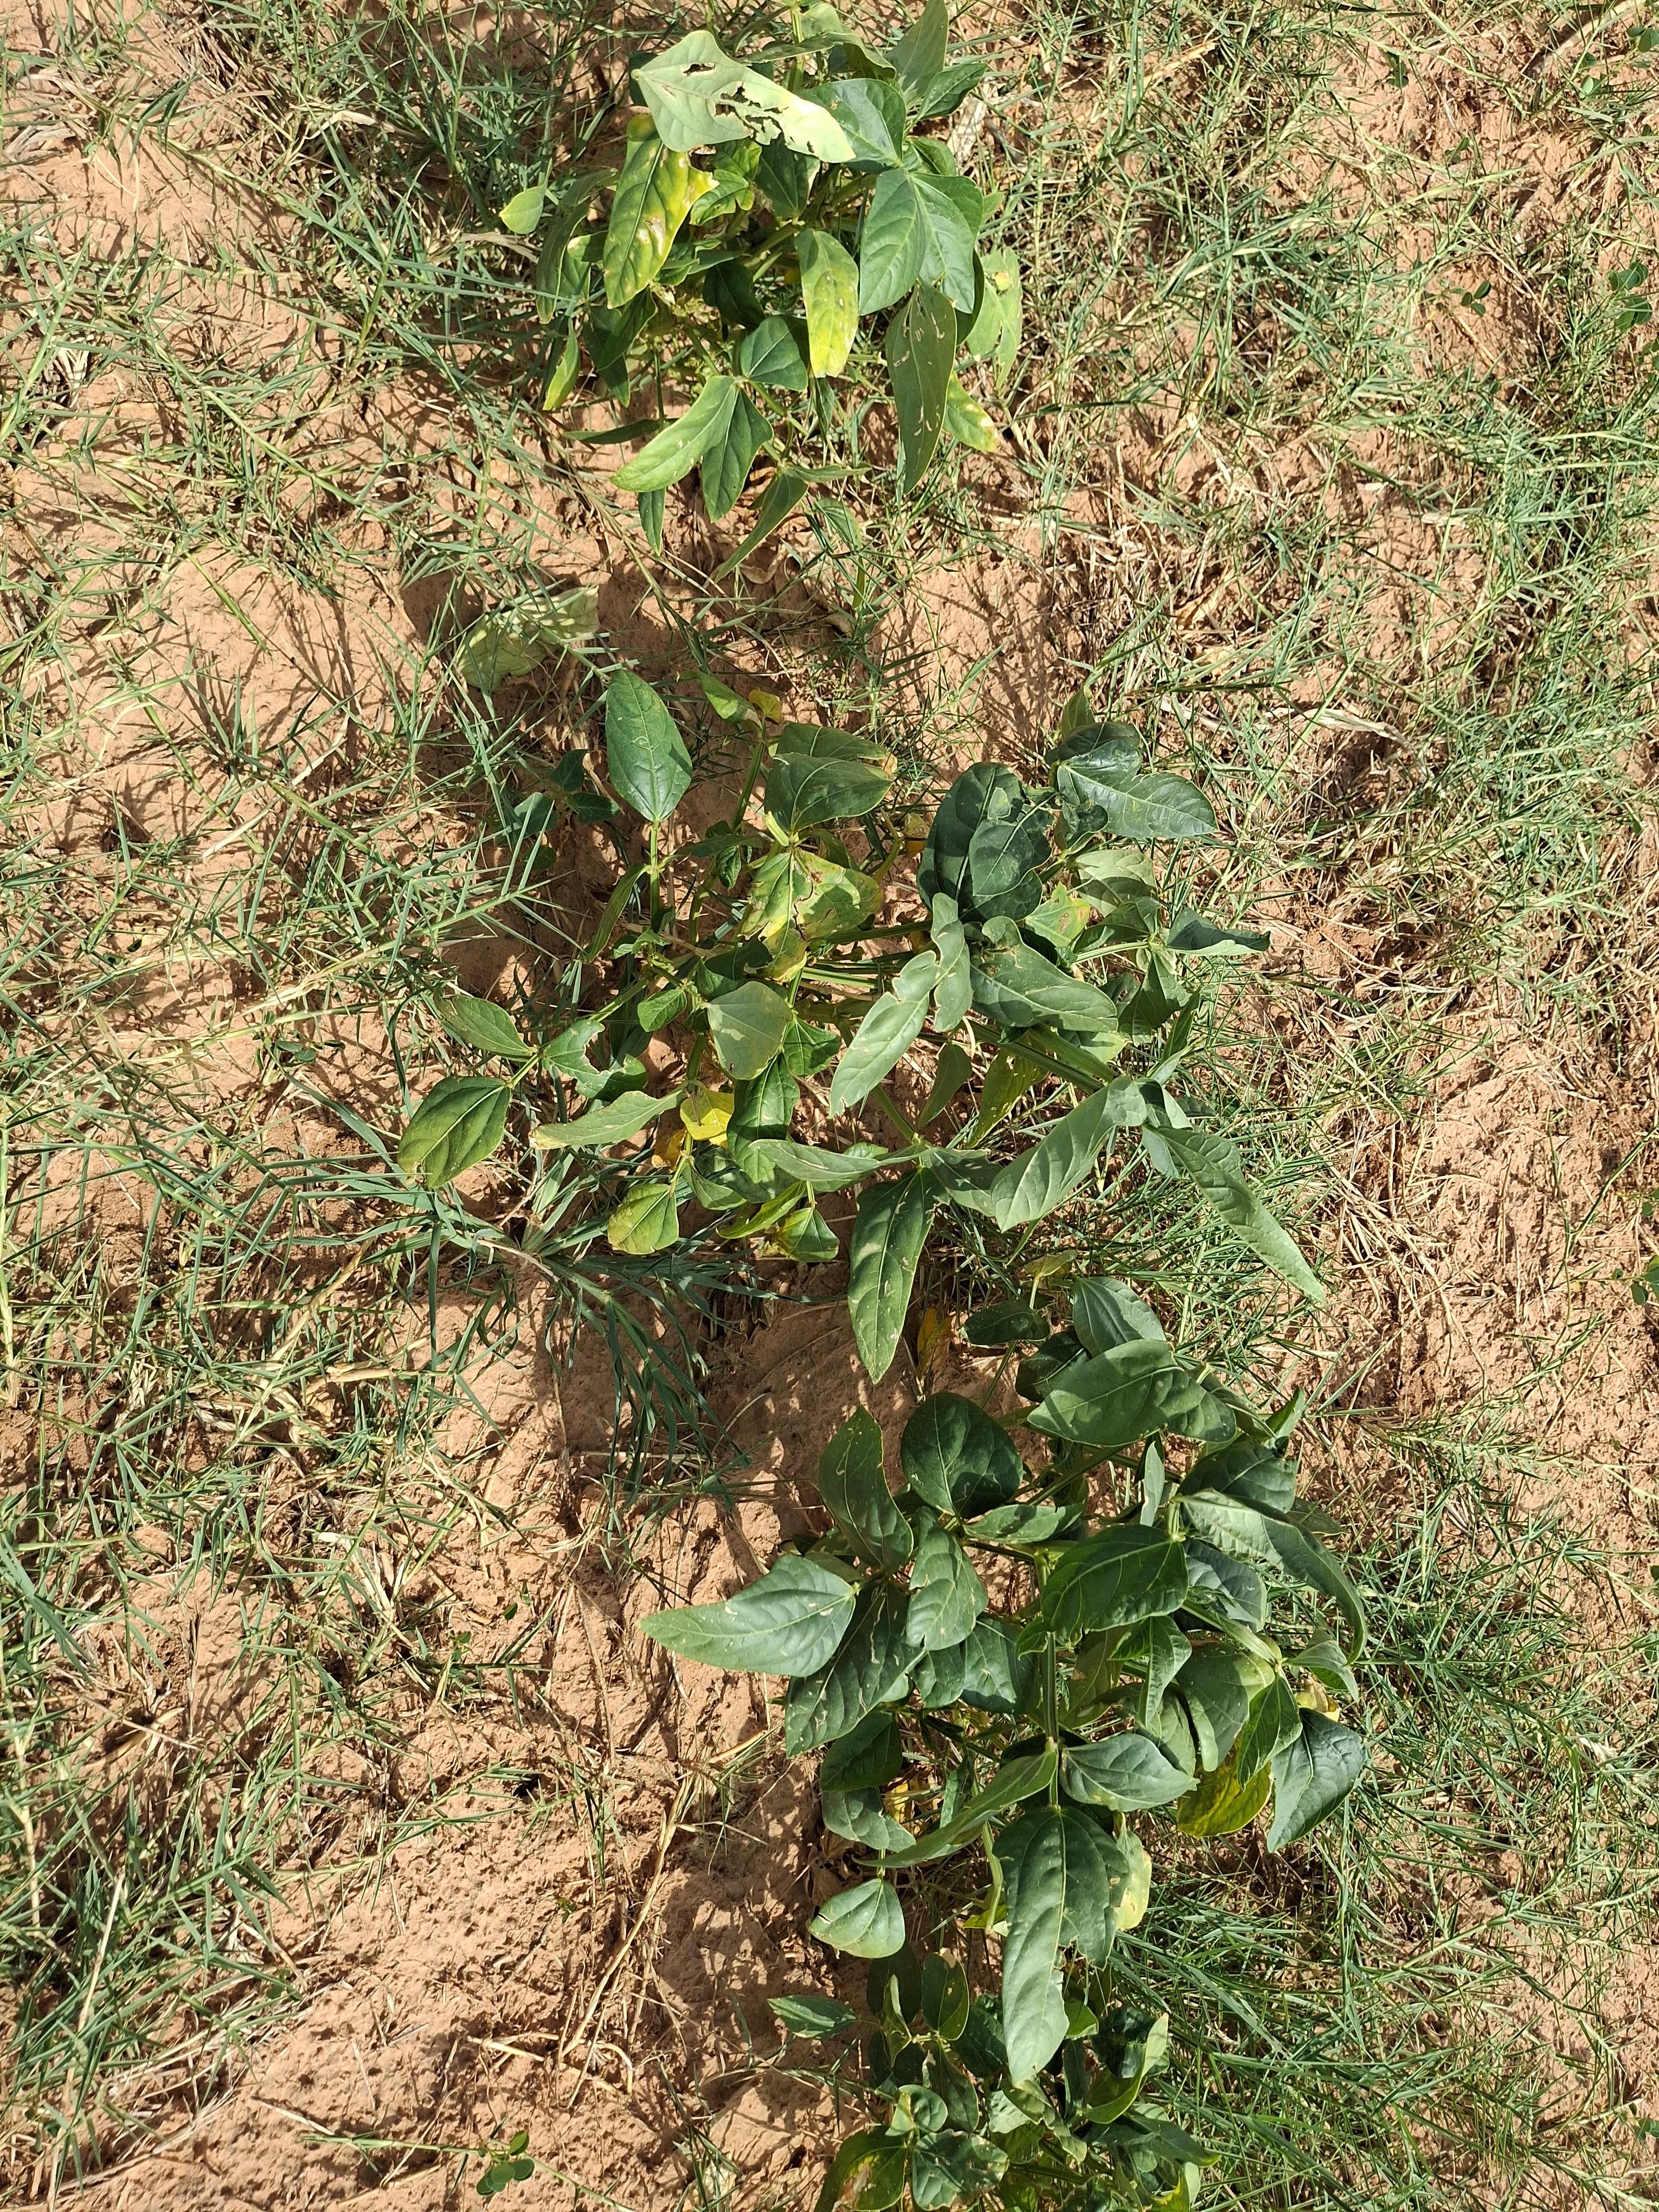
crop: cowpea
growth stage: harvest maturity
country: Nigeria
